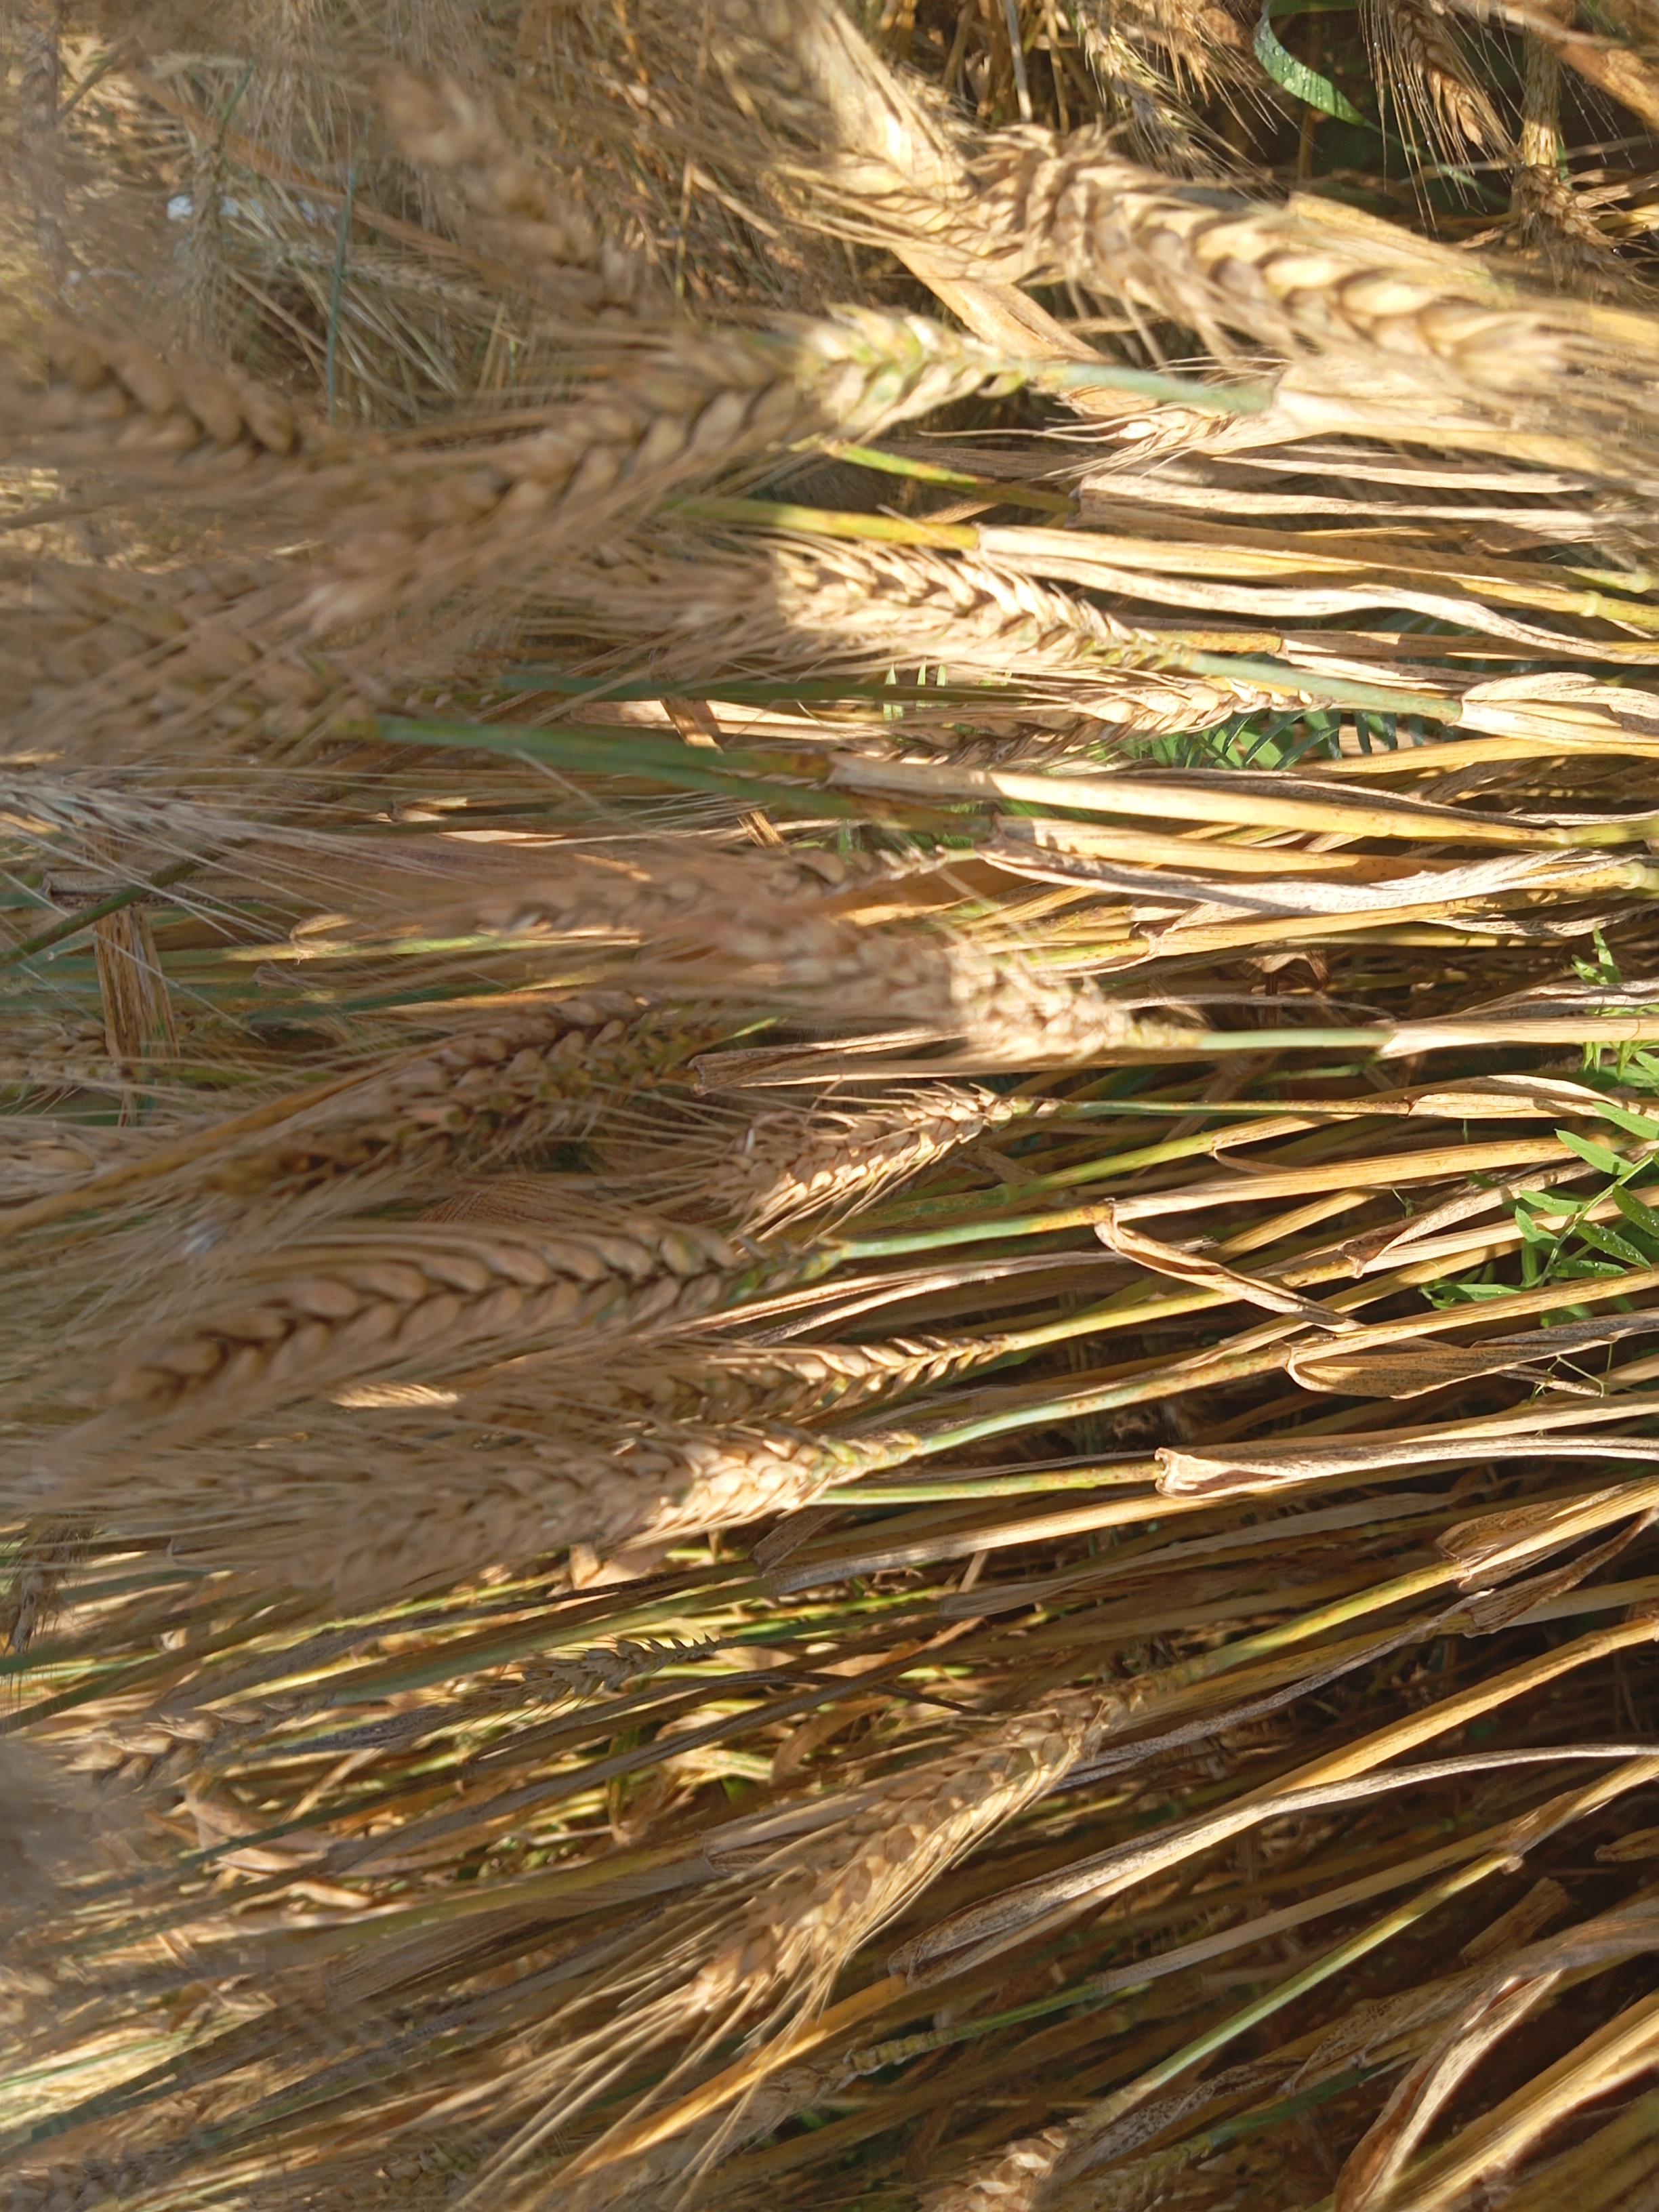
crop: wheat
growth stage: maturity
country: Kenya
